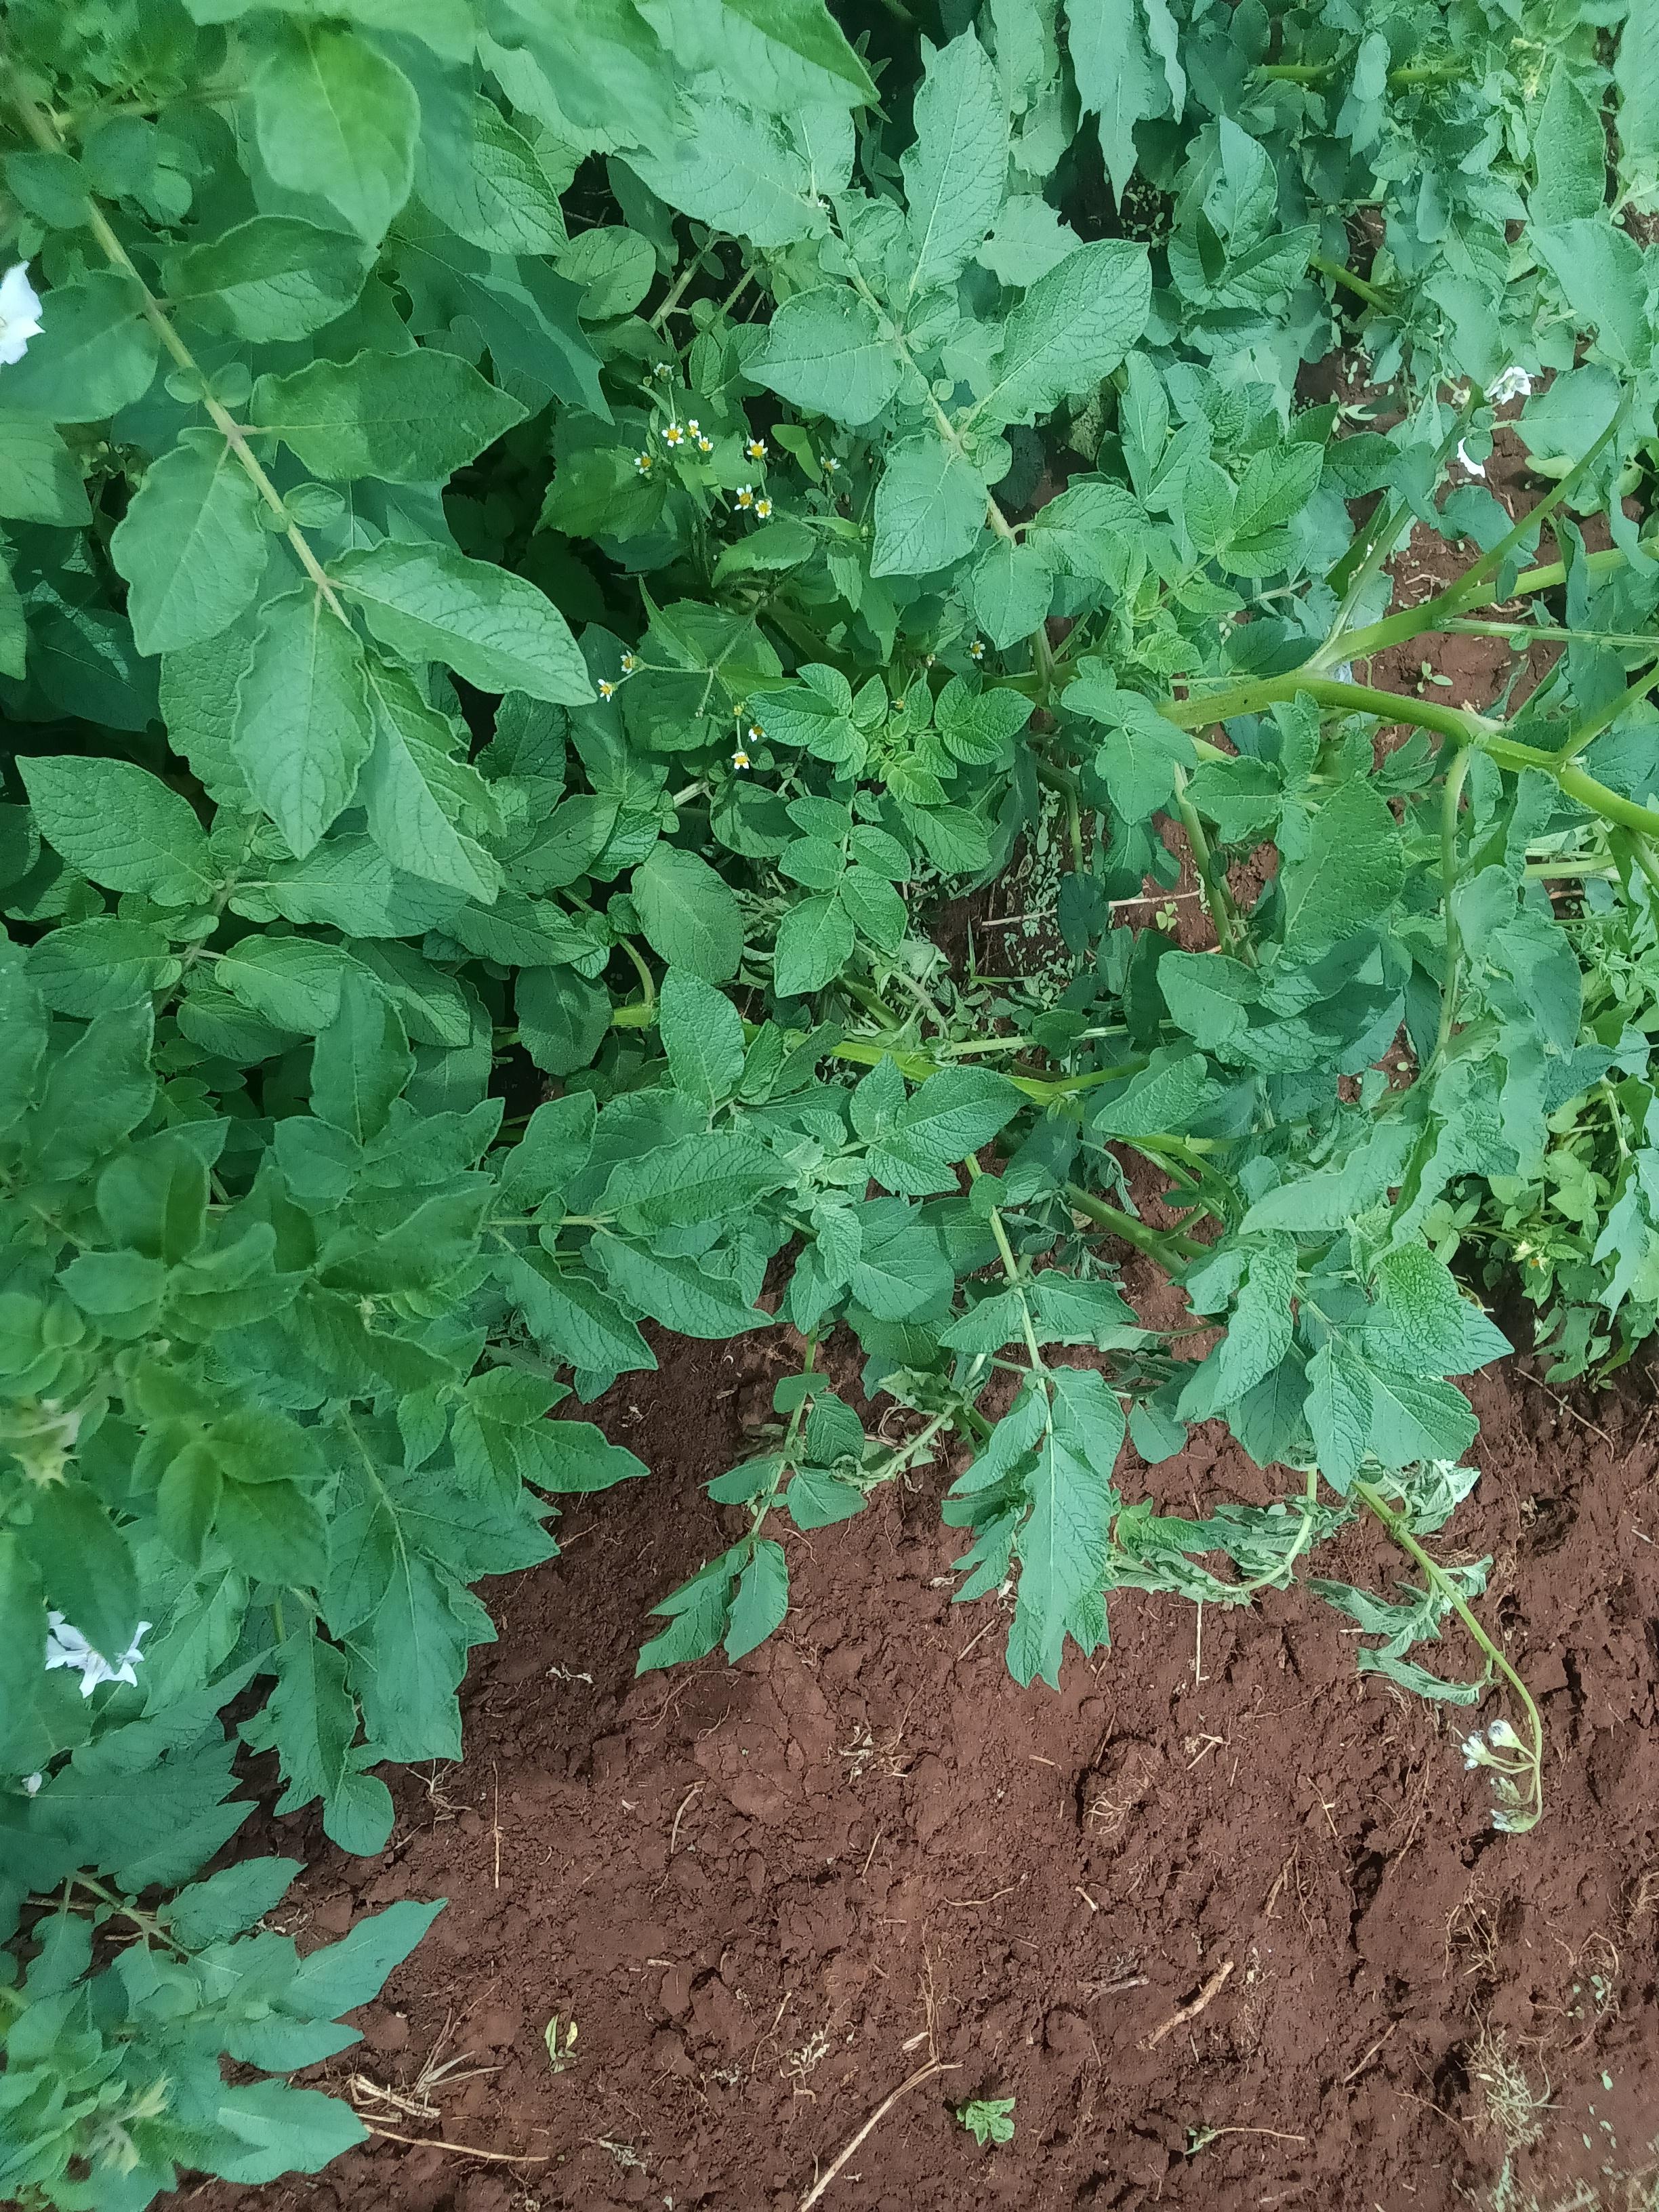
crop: potato
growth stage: flowering
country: Kenya
